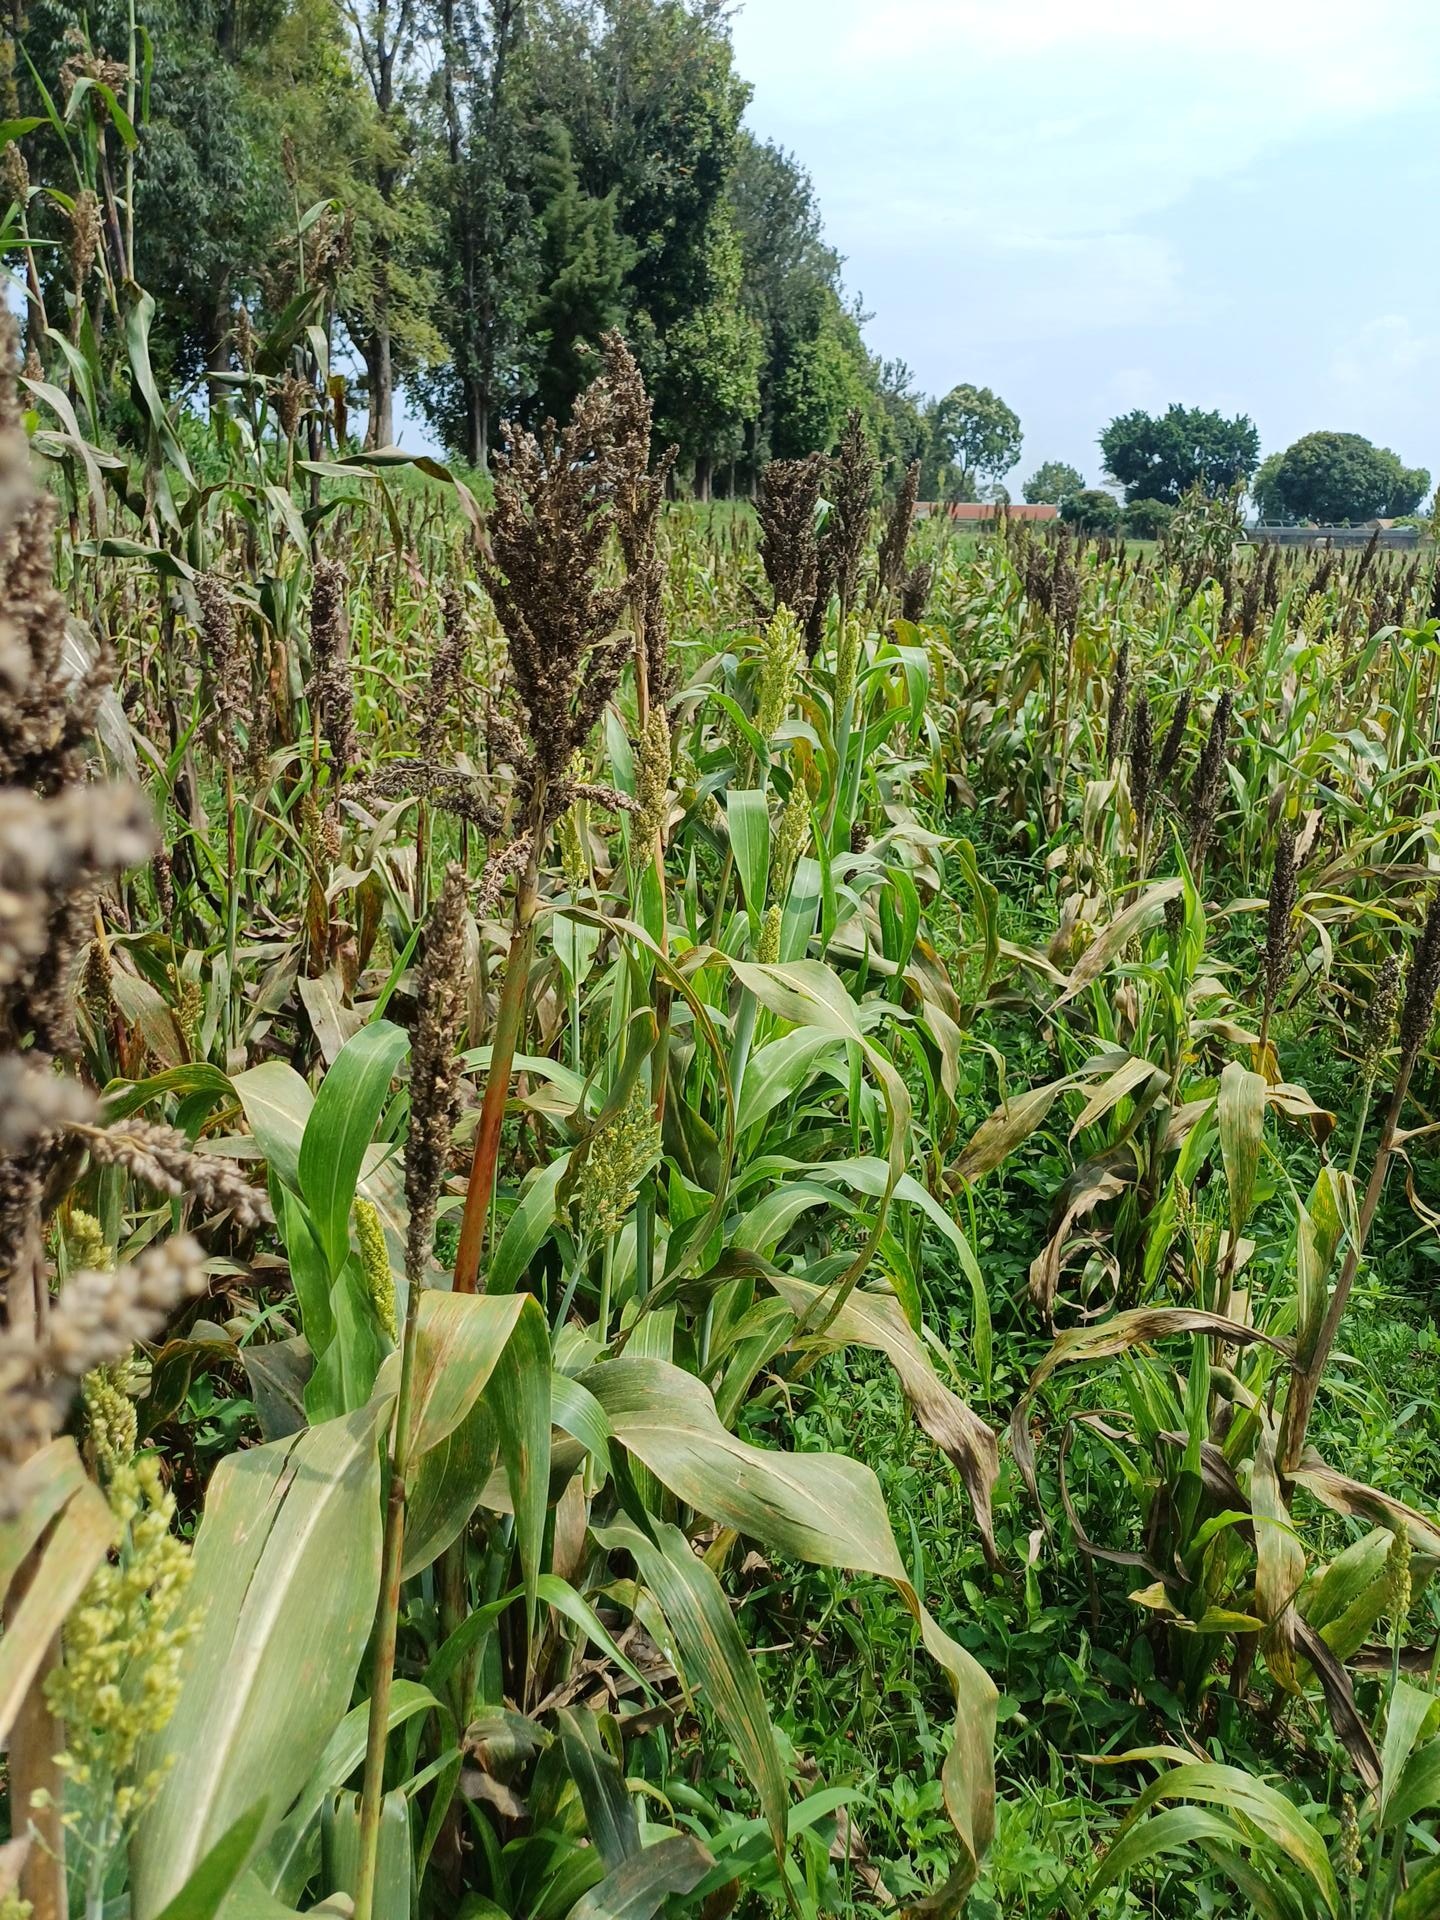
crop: sorghum
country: Kenya
